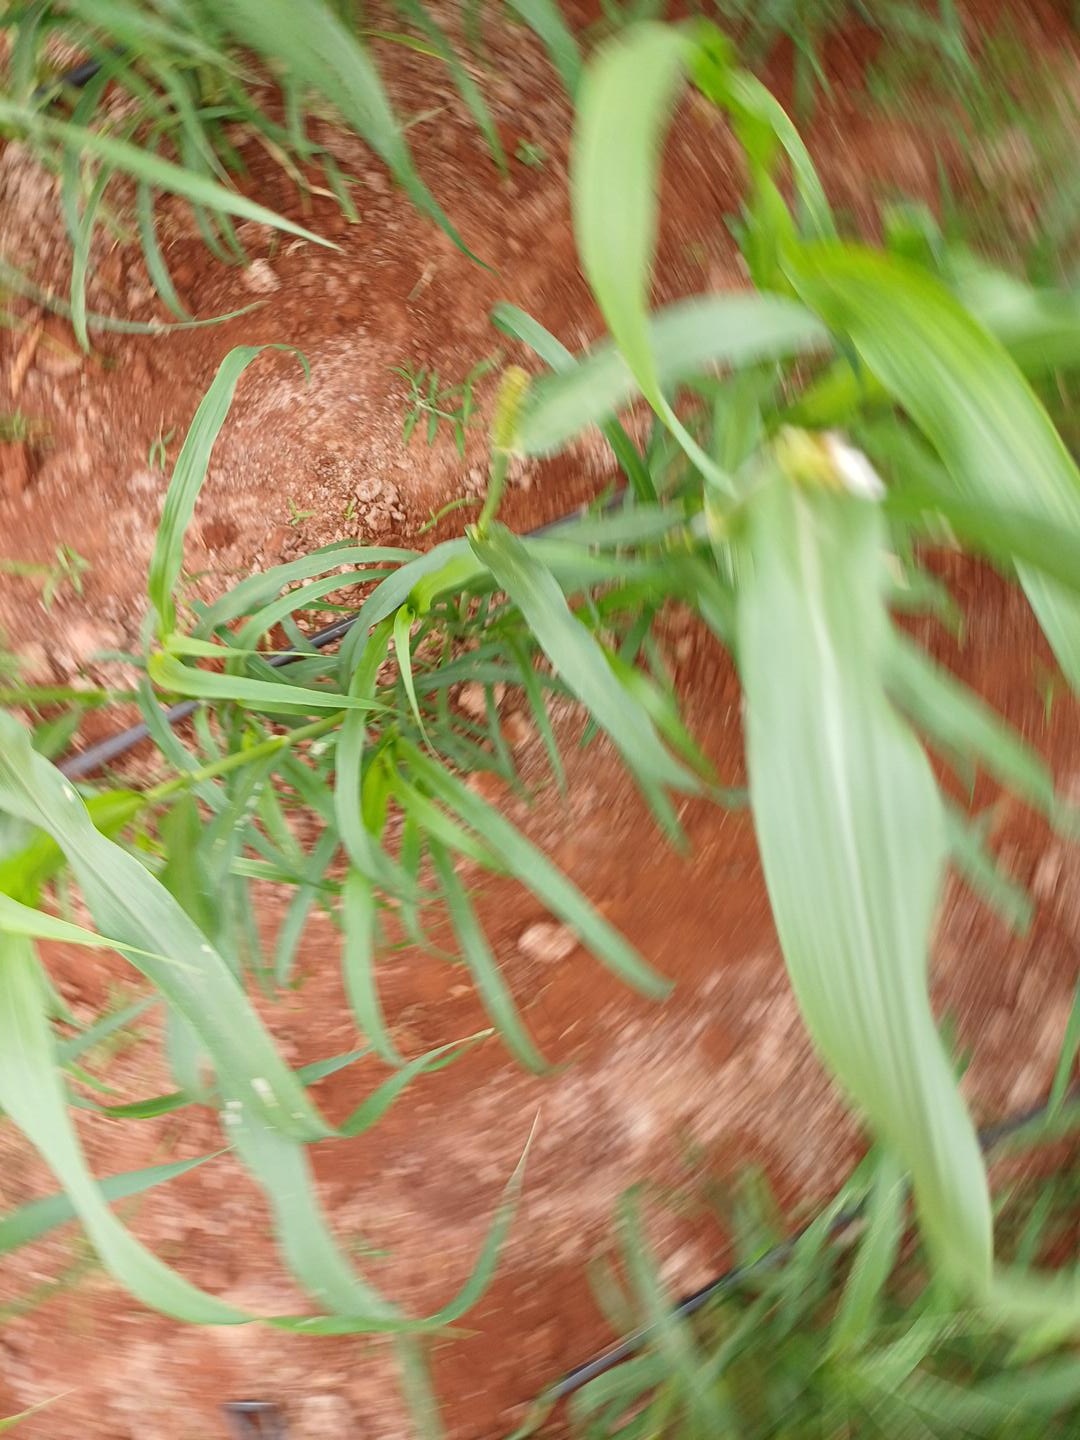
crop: pearl millet
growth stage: flowering
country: Kenya
